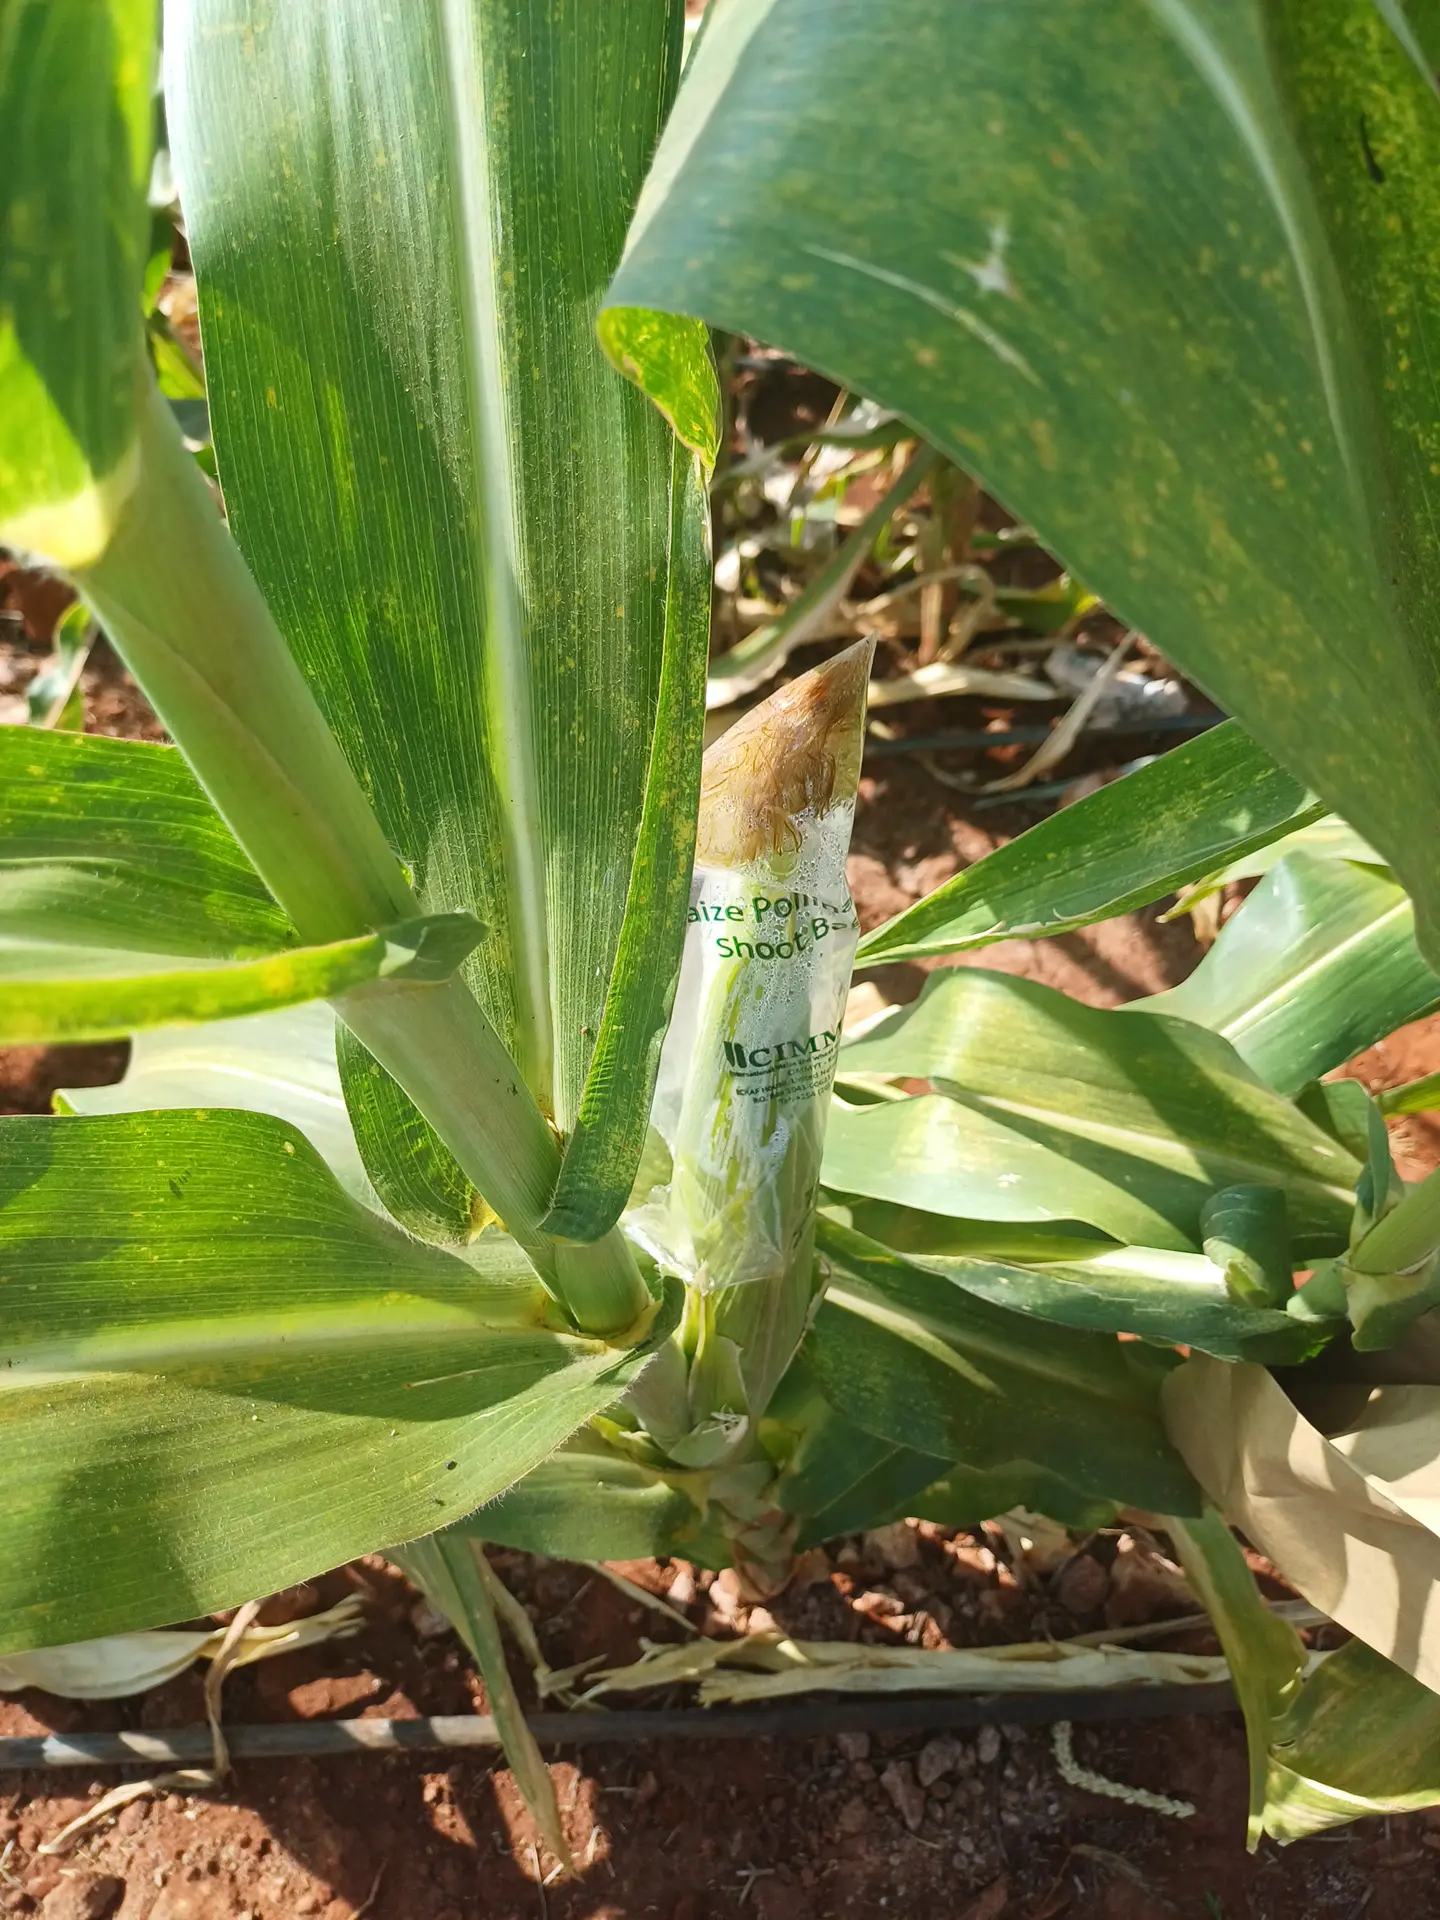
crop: maize
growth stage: flowering
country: Kenya
